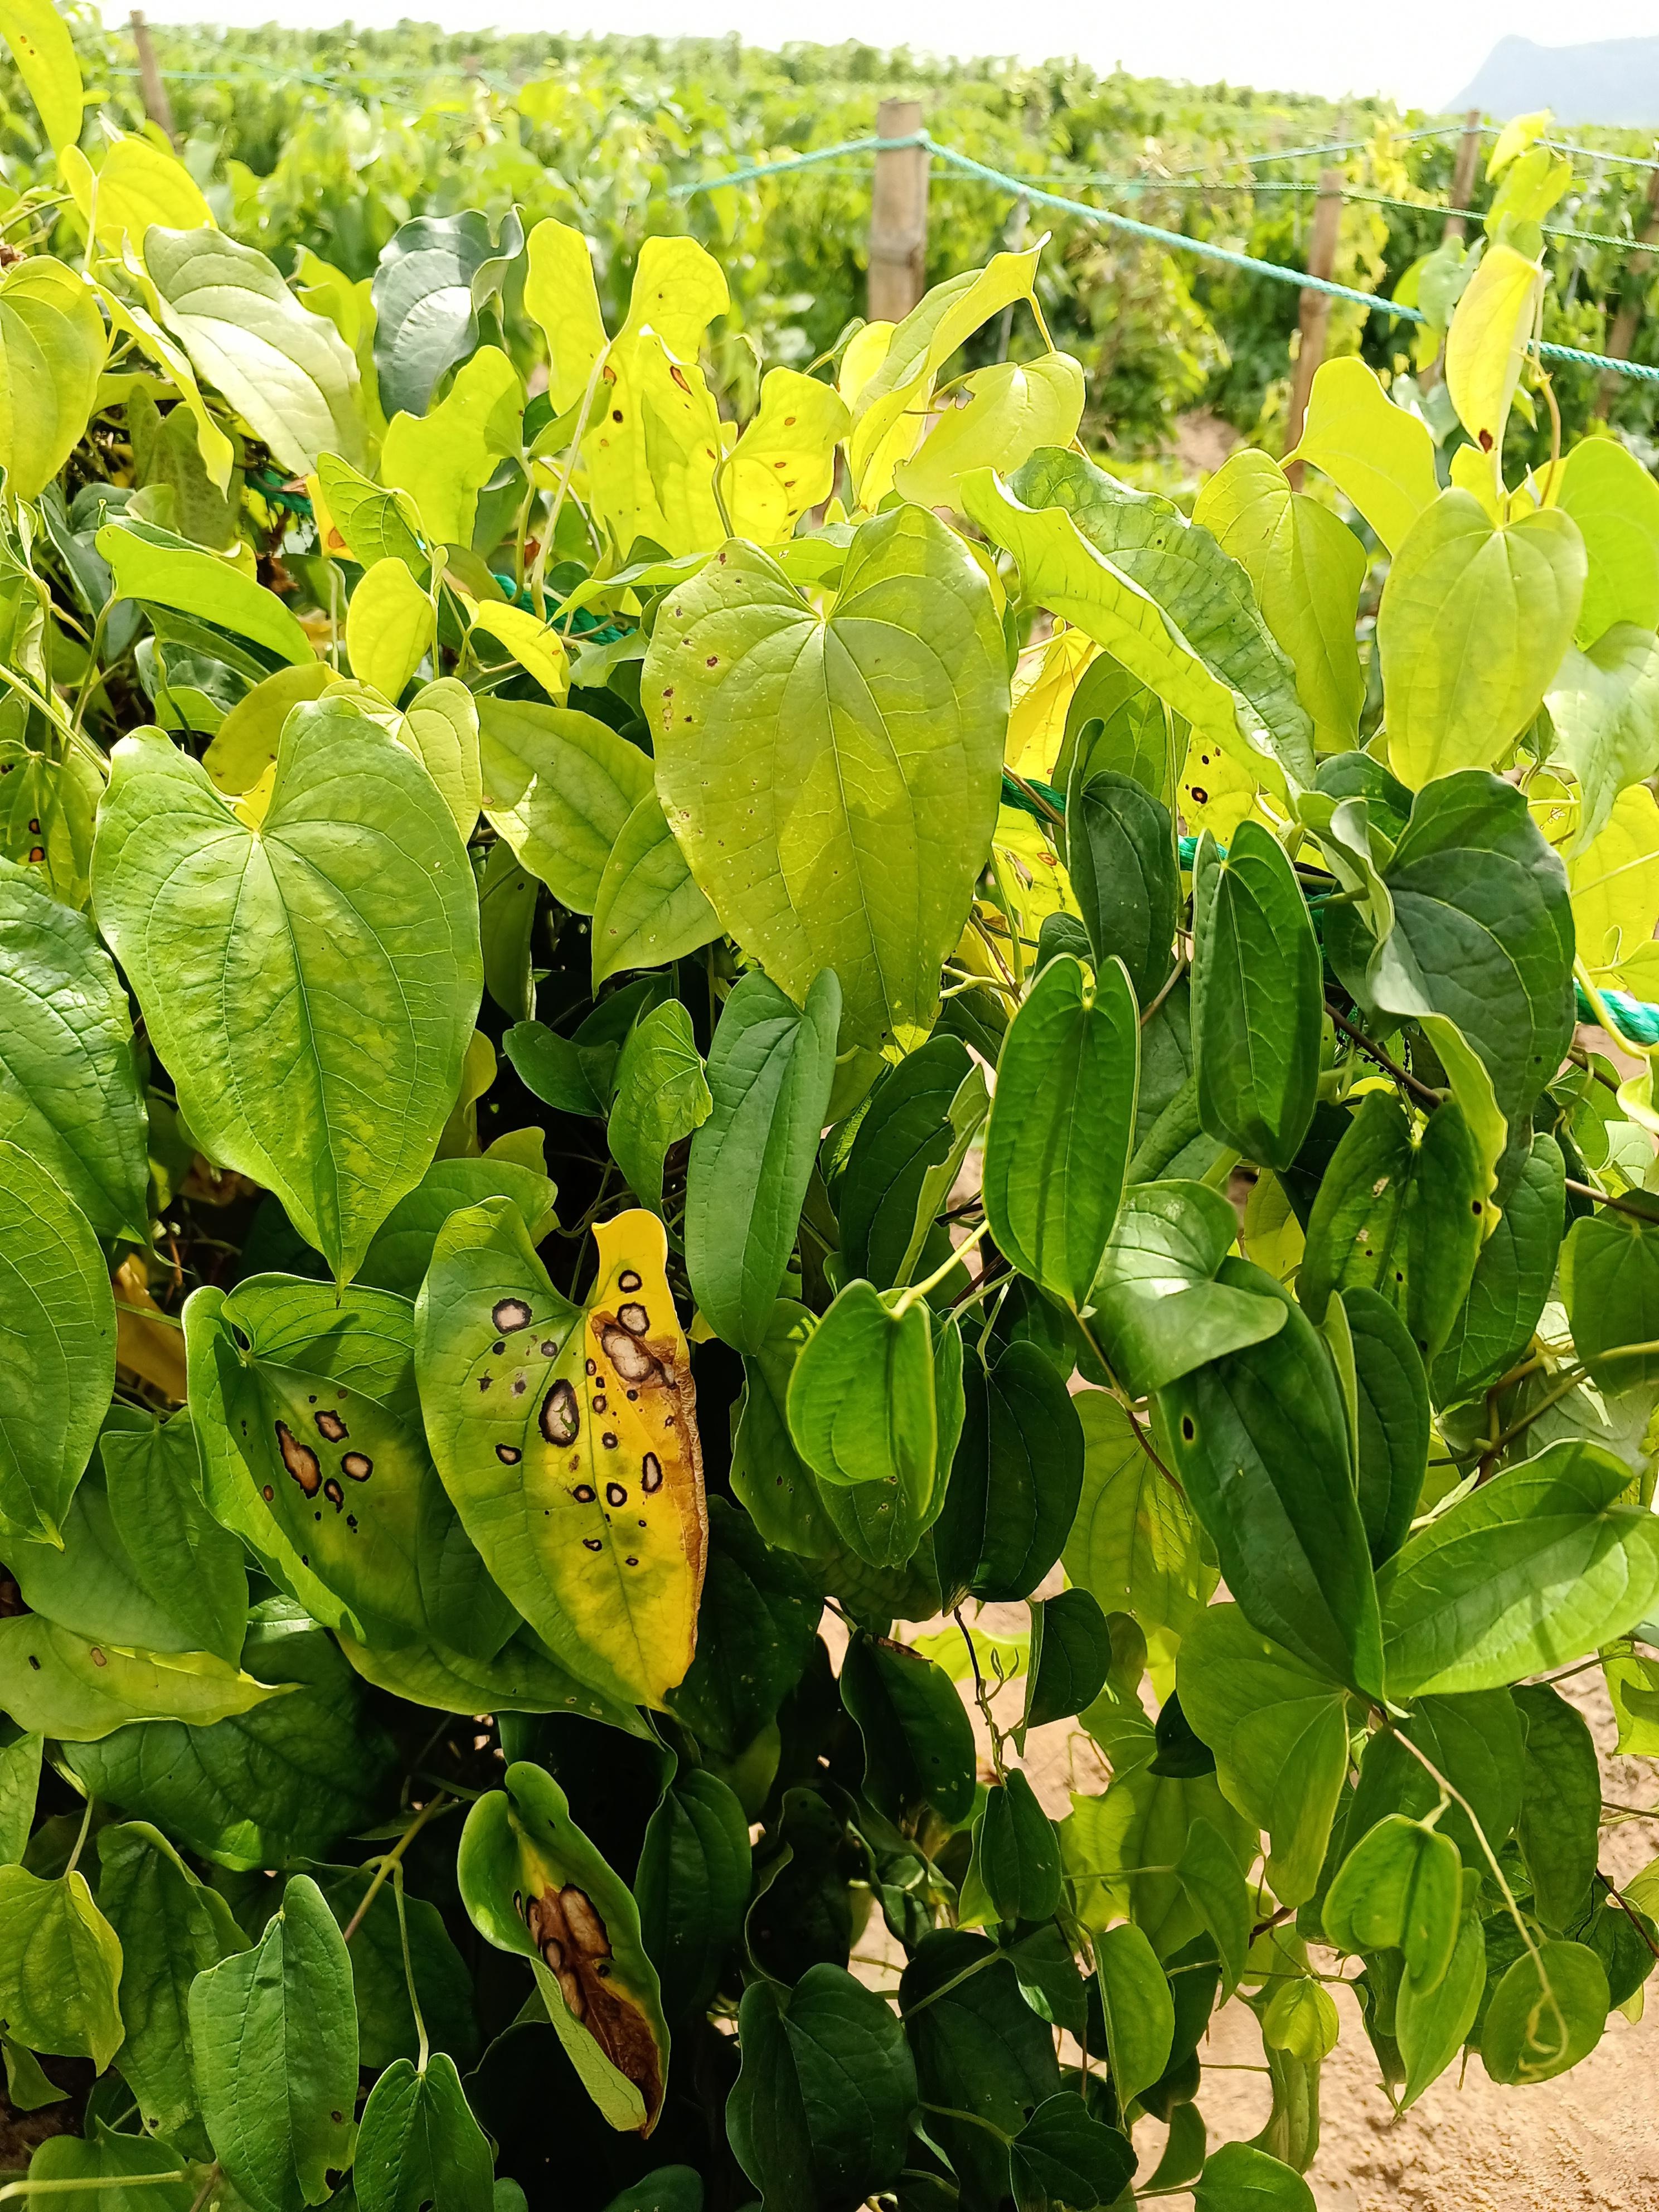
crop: yam
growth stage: vegetative
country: Nigeria
